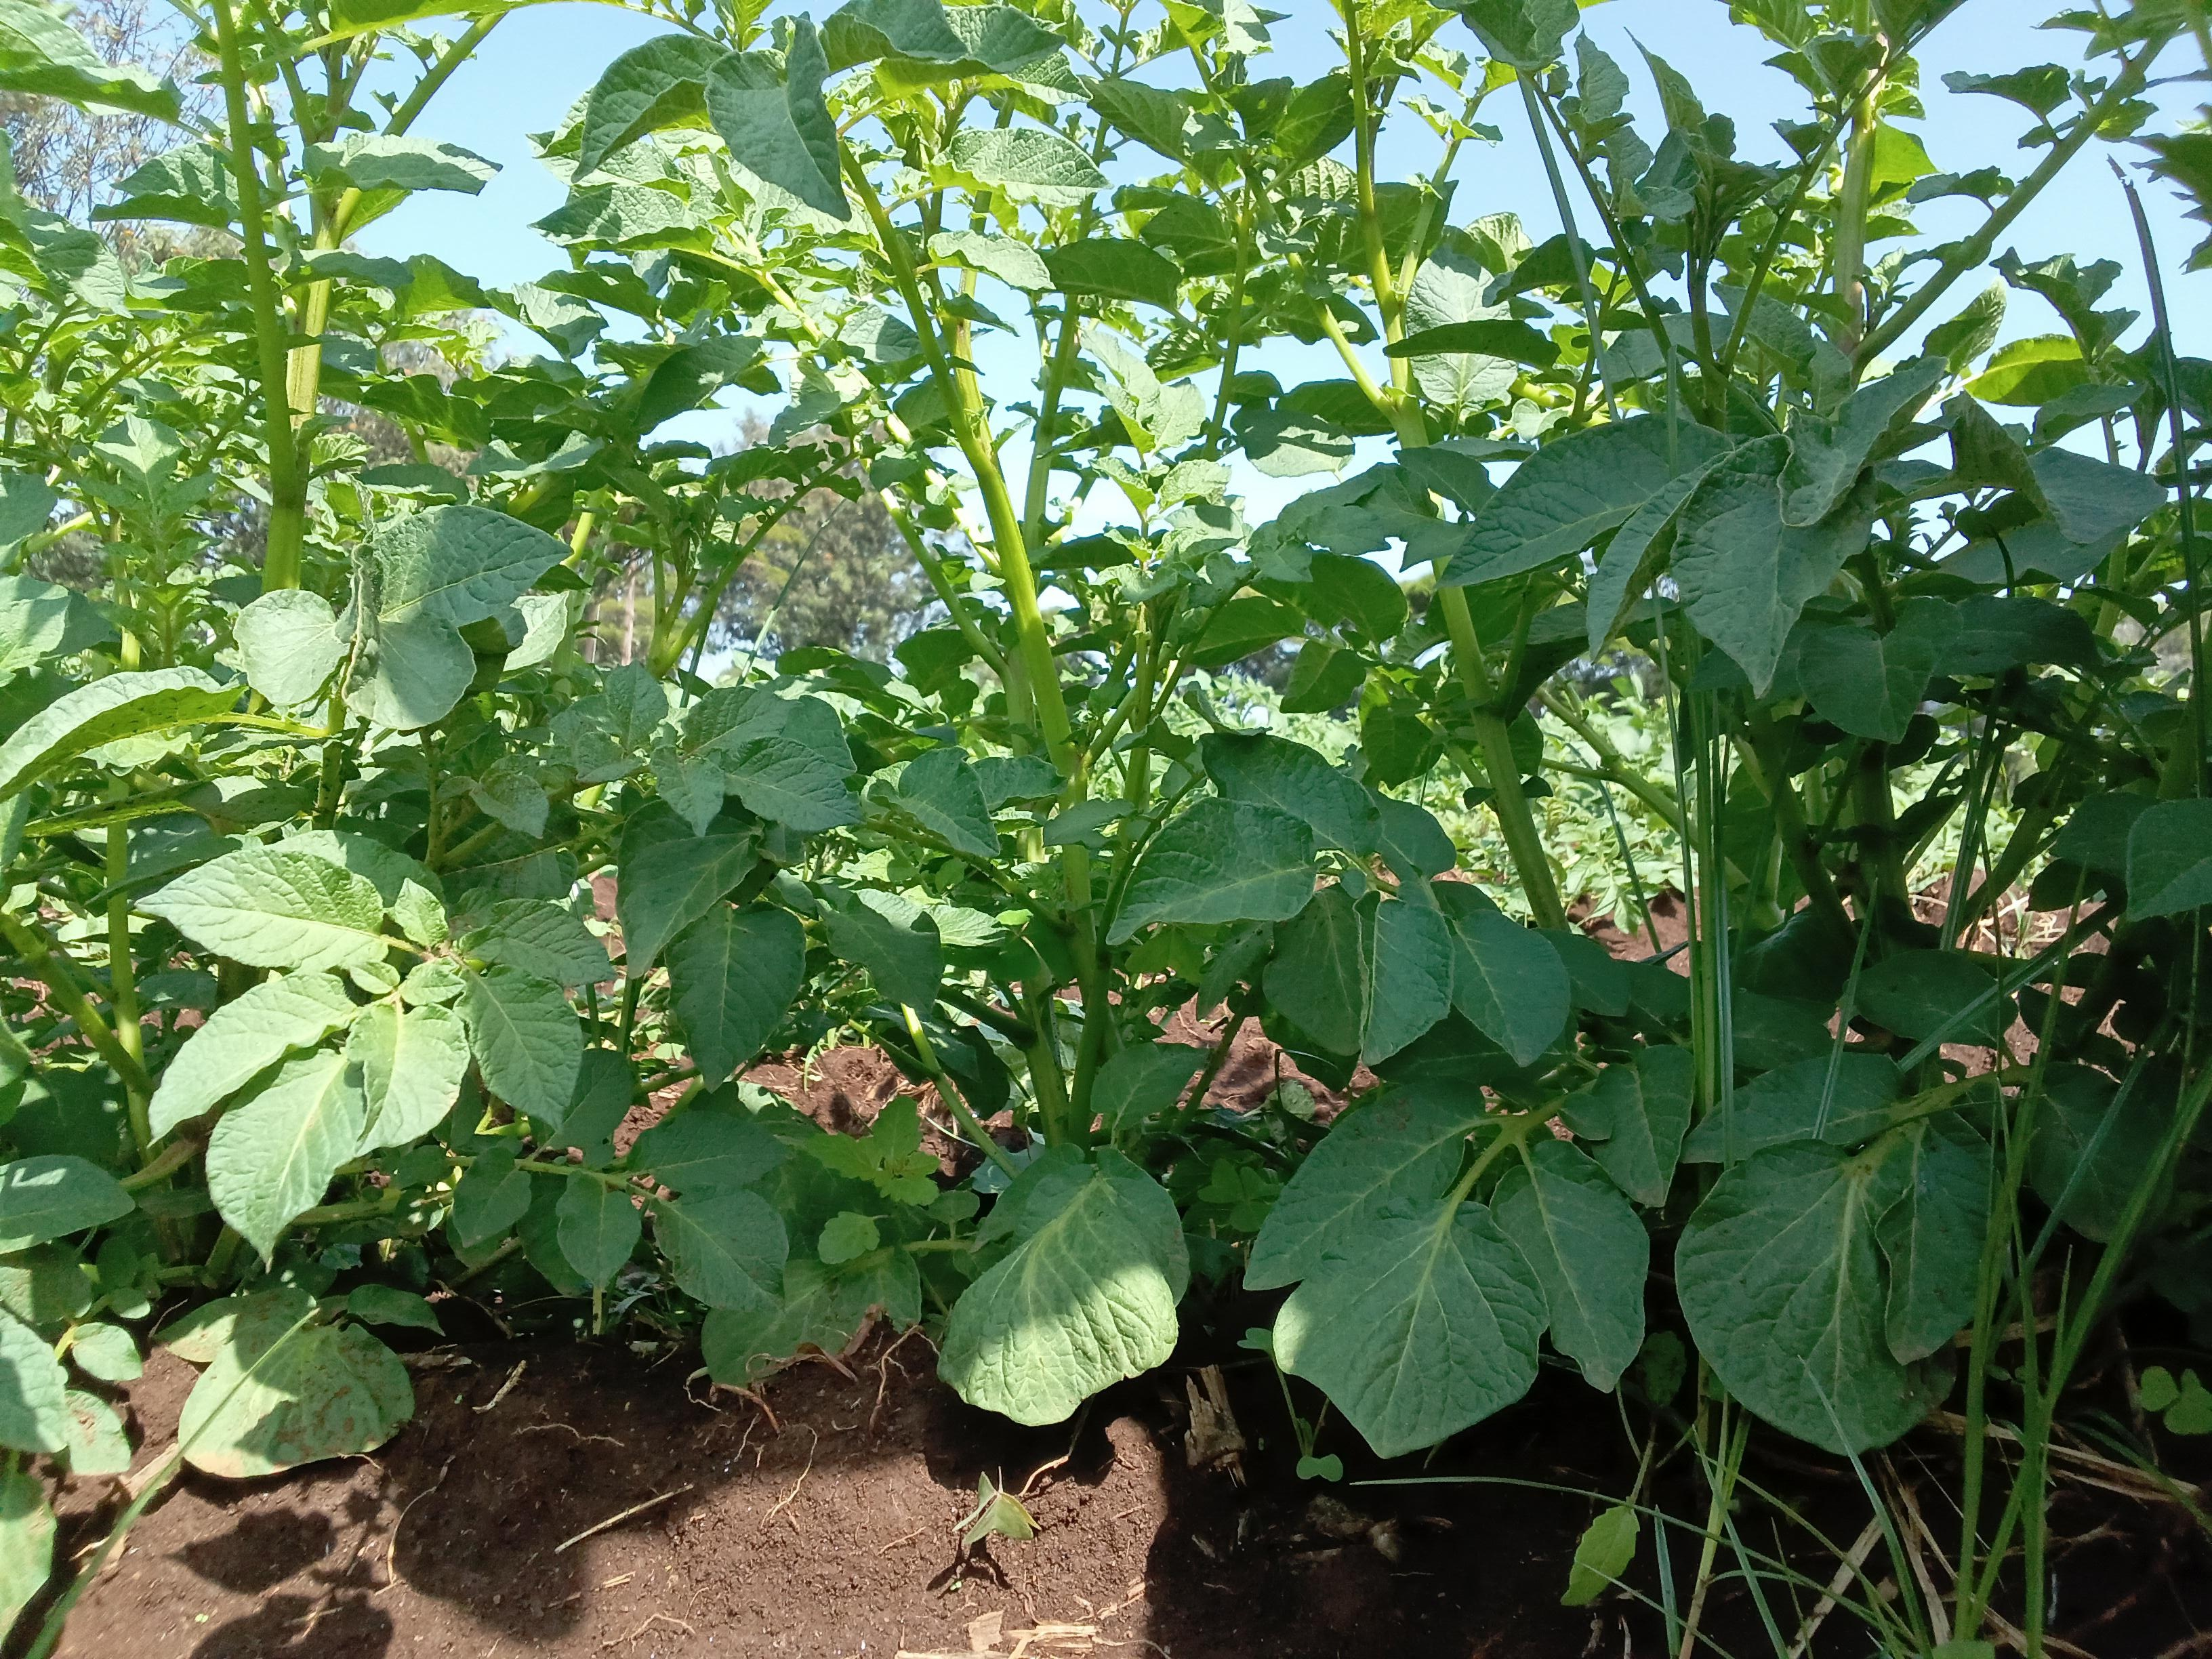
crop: potato
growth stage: vegetative
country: Kenya
